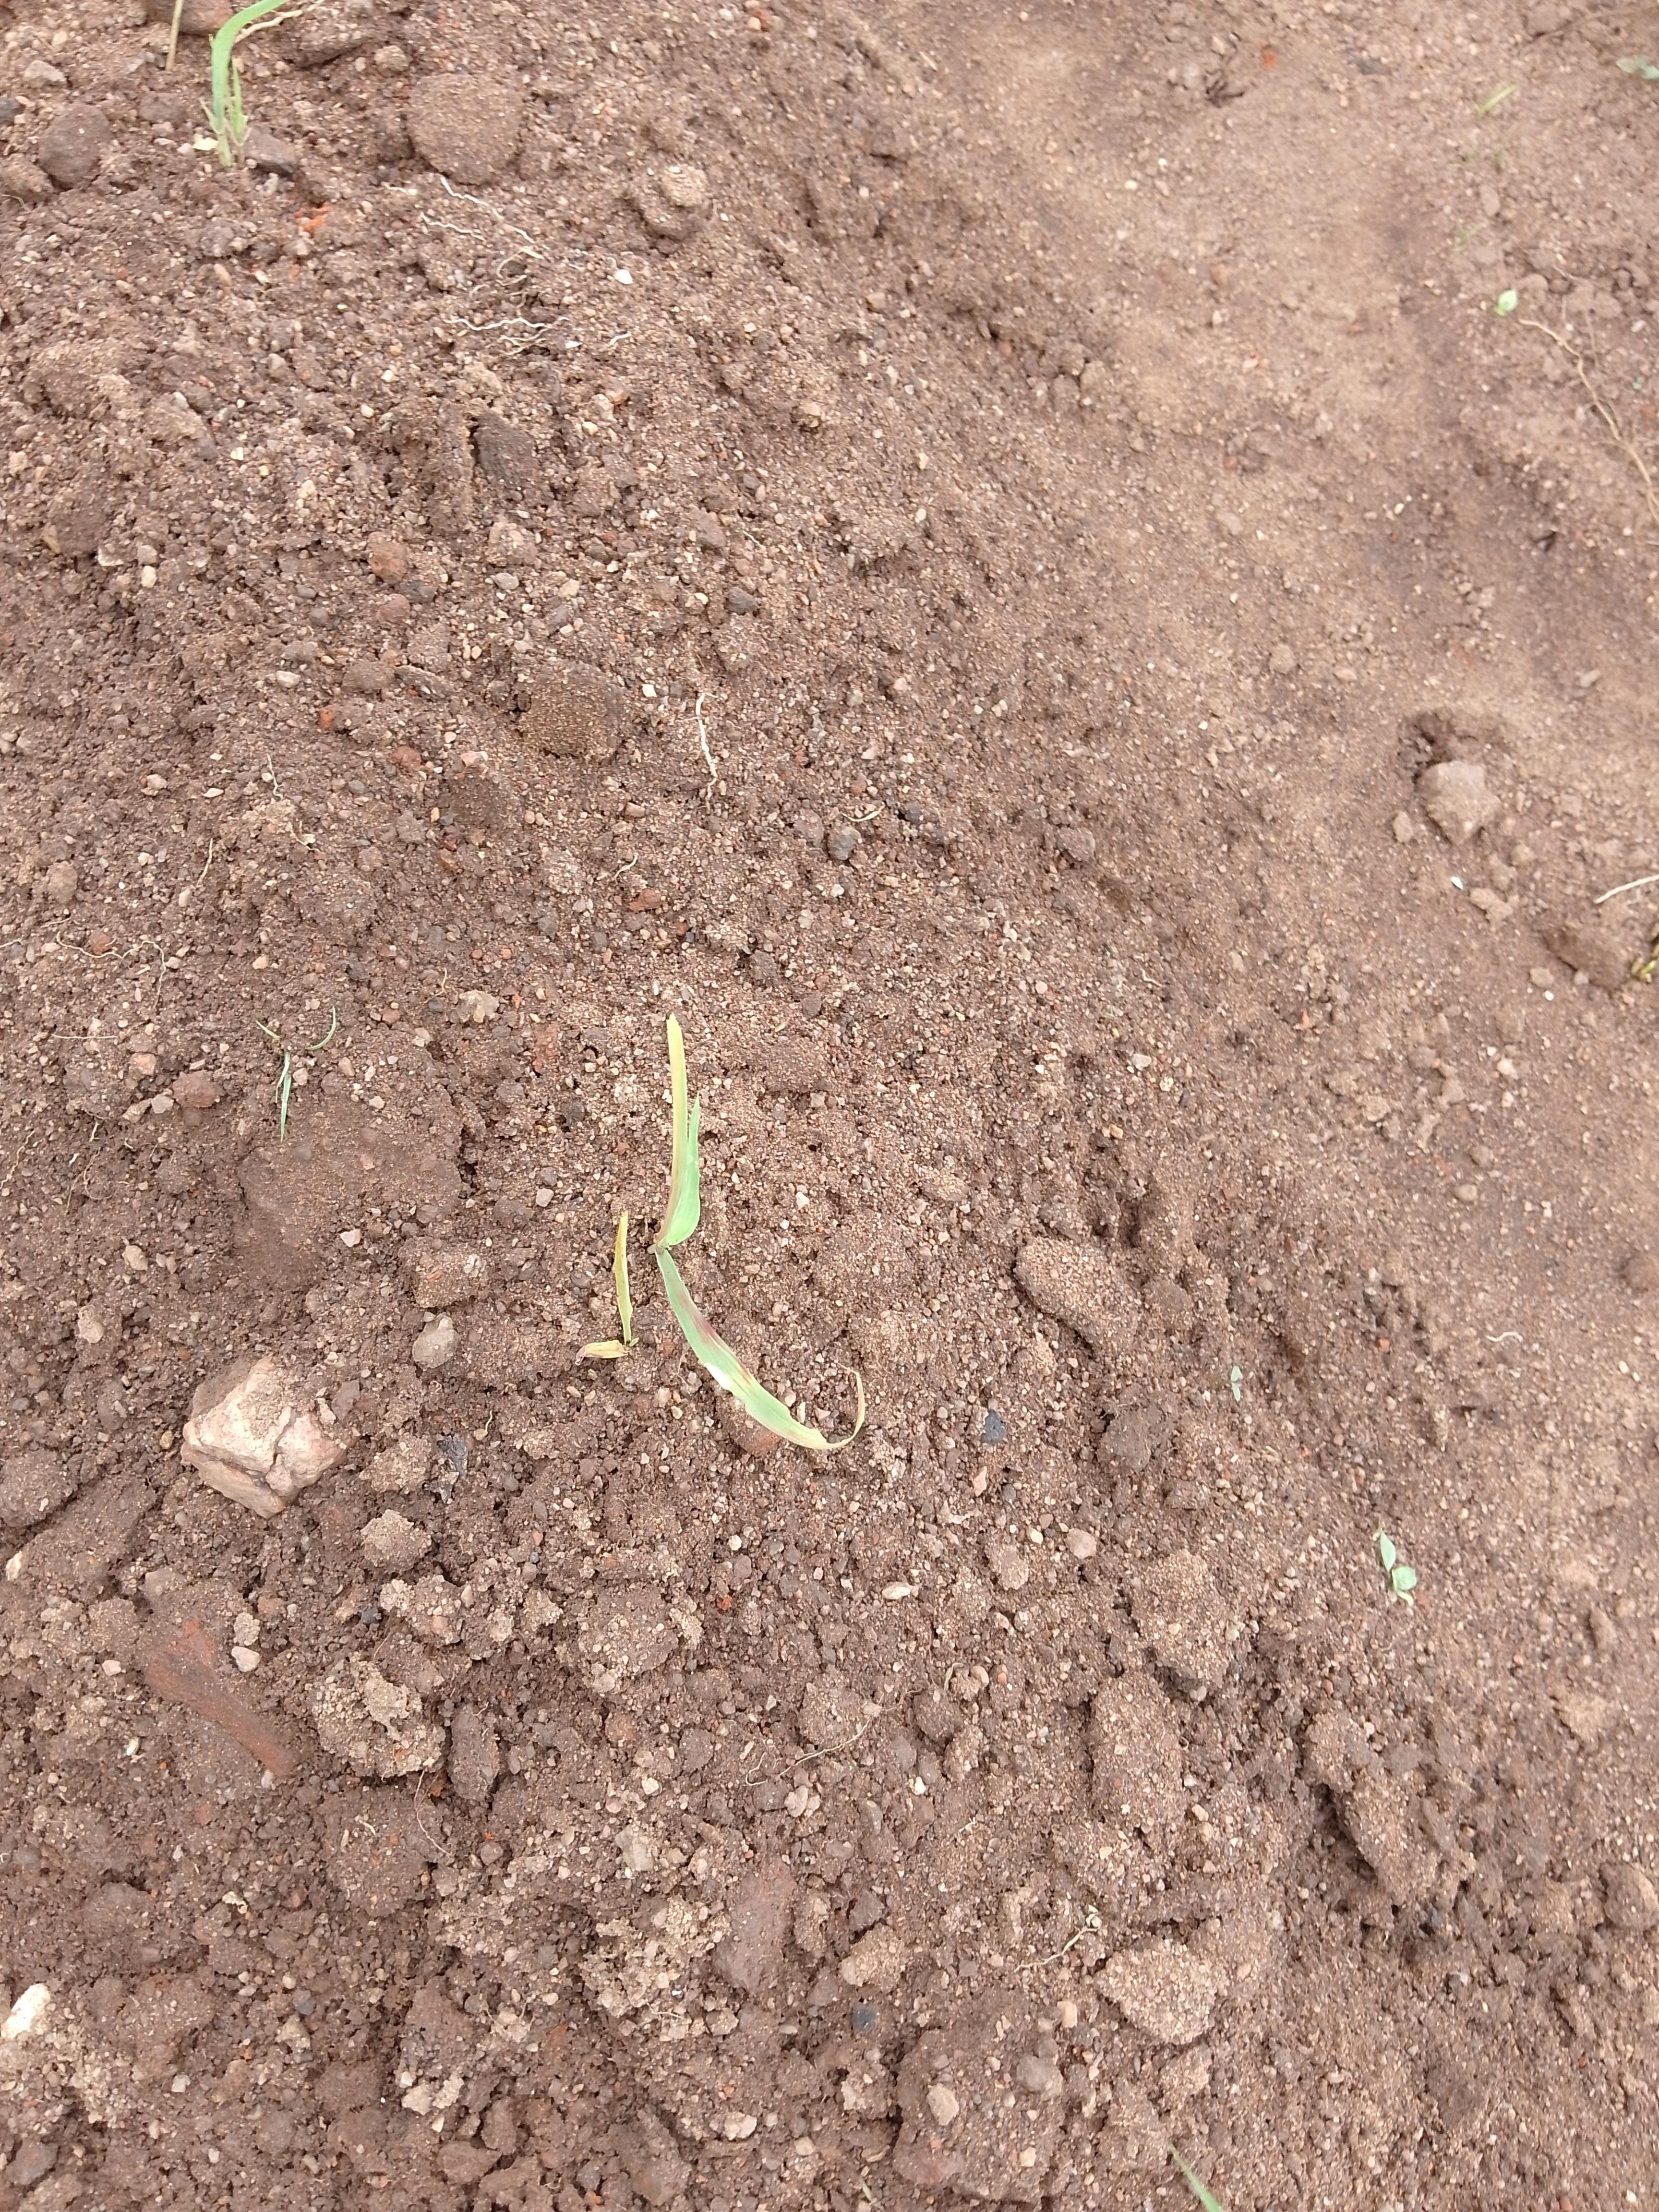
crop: sorghum
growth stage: elongation stem
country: Malawi
